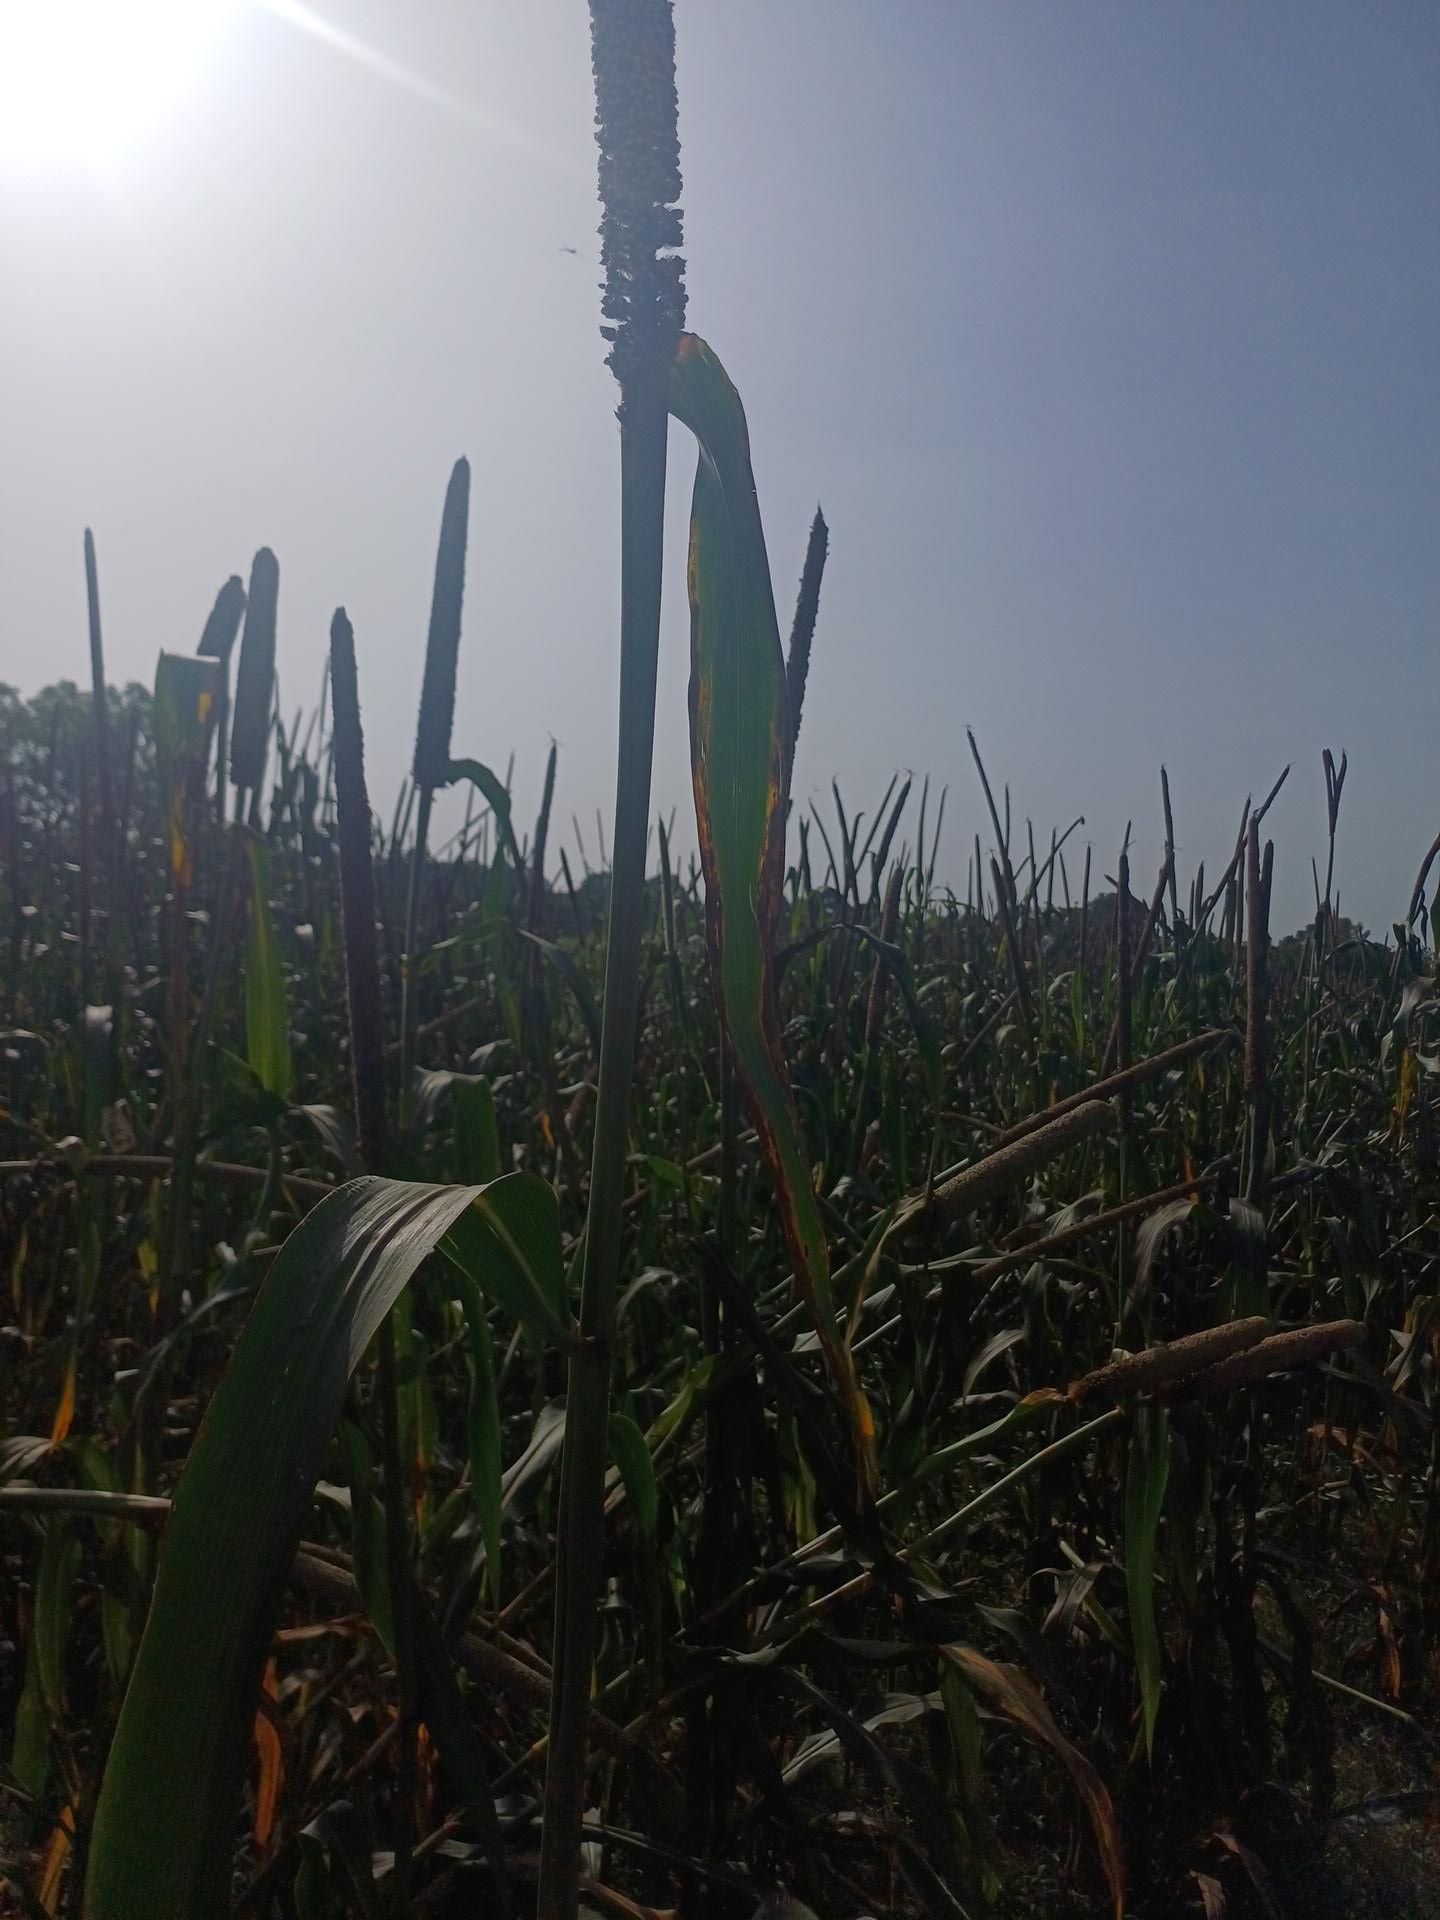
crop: pearl millet
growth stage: filling grain
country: Senegal
